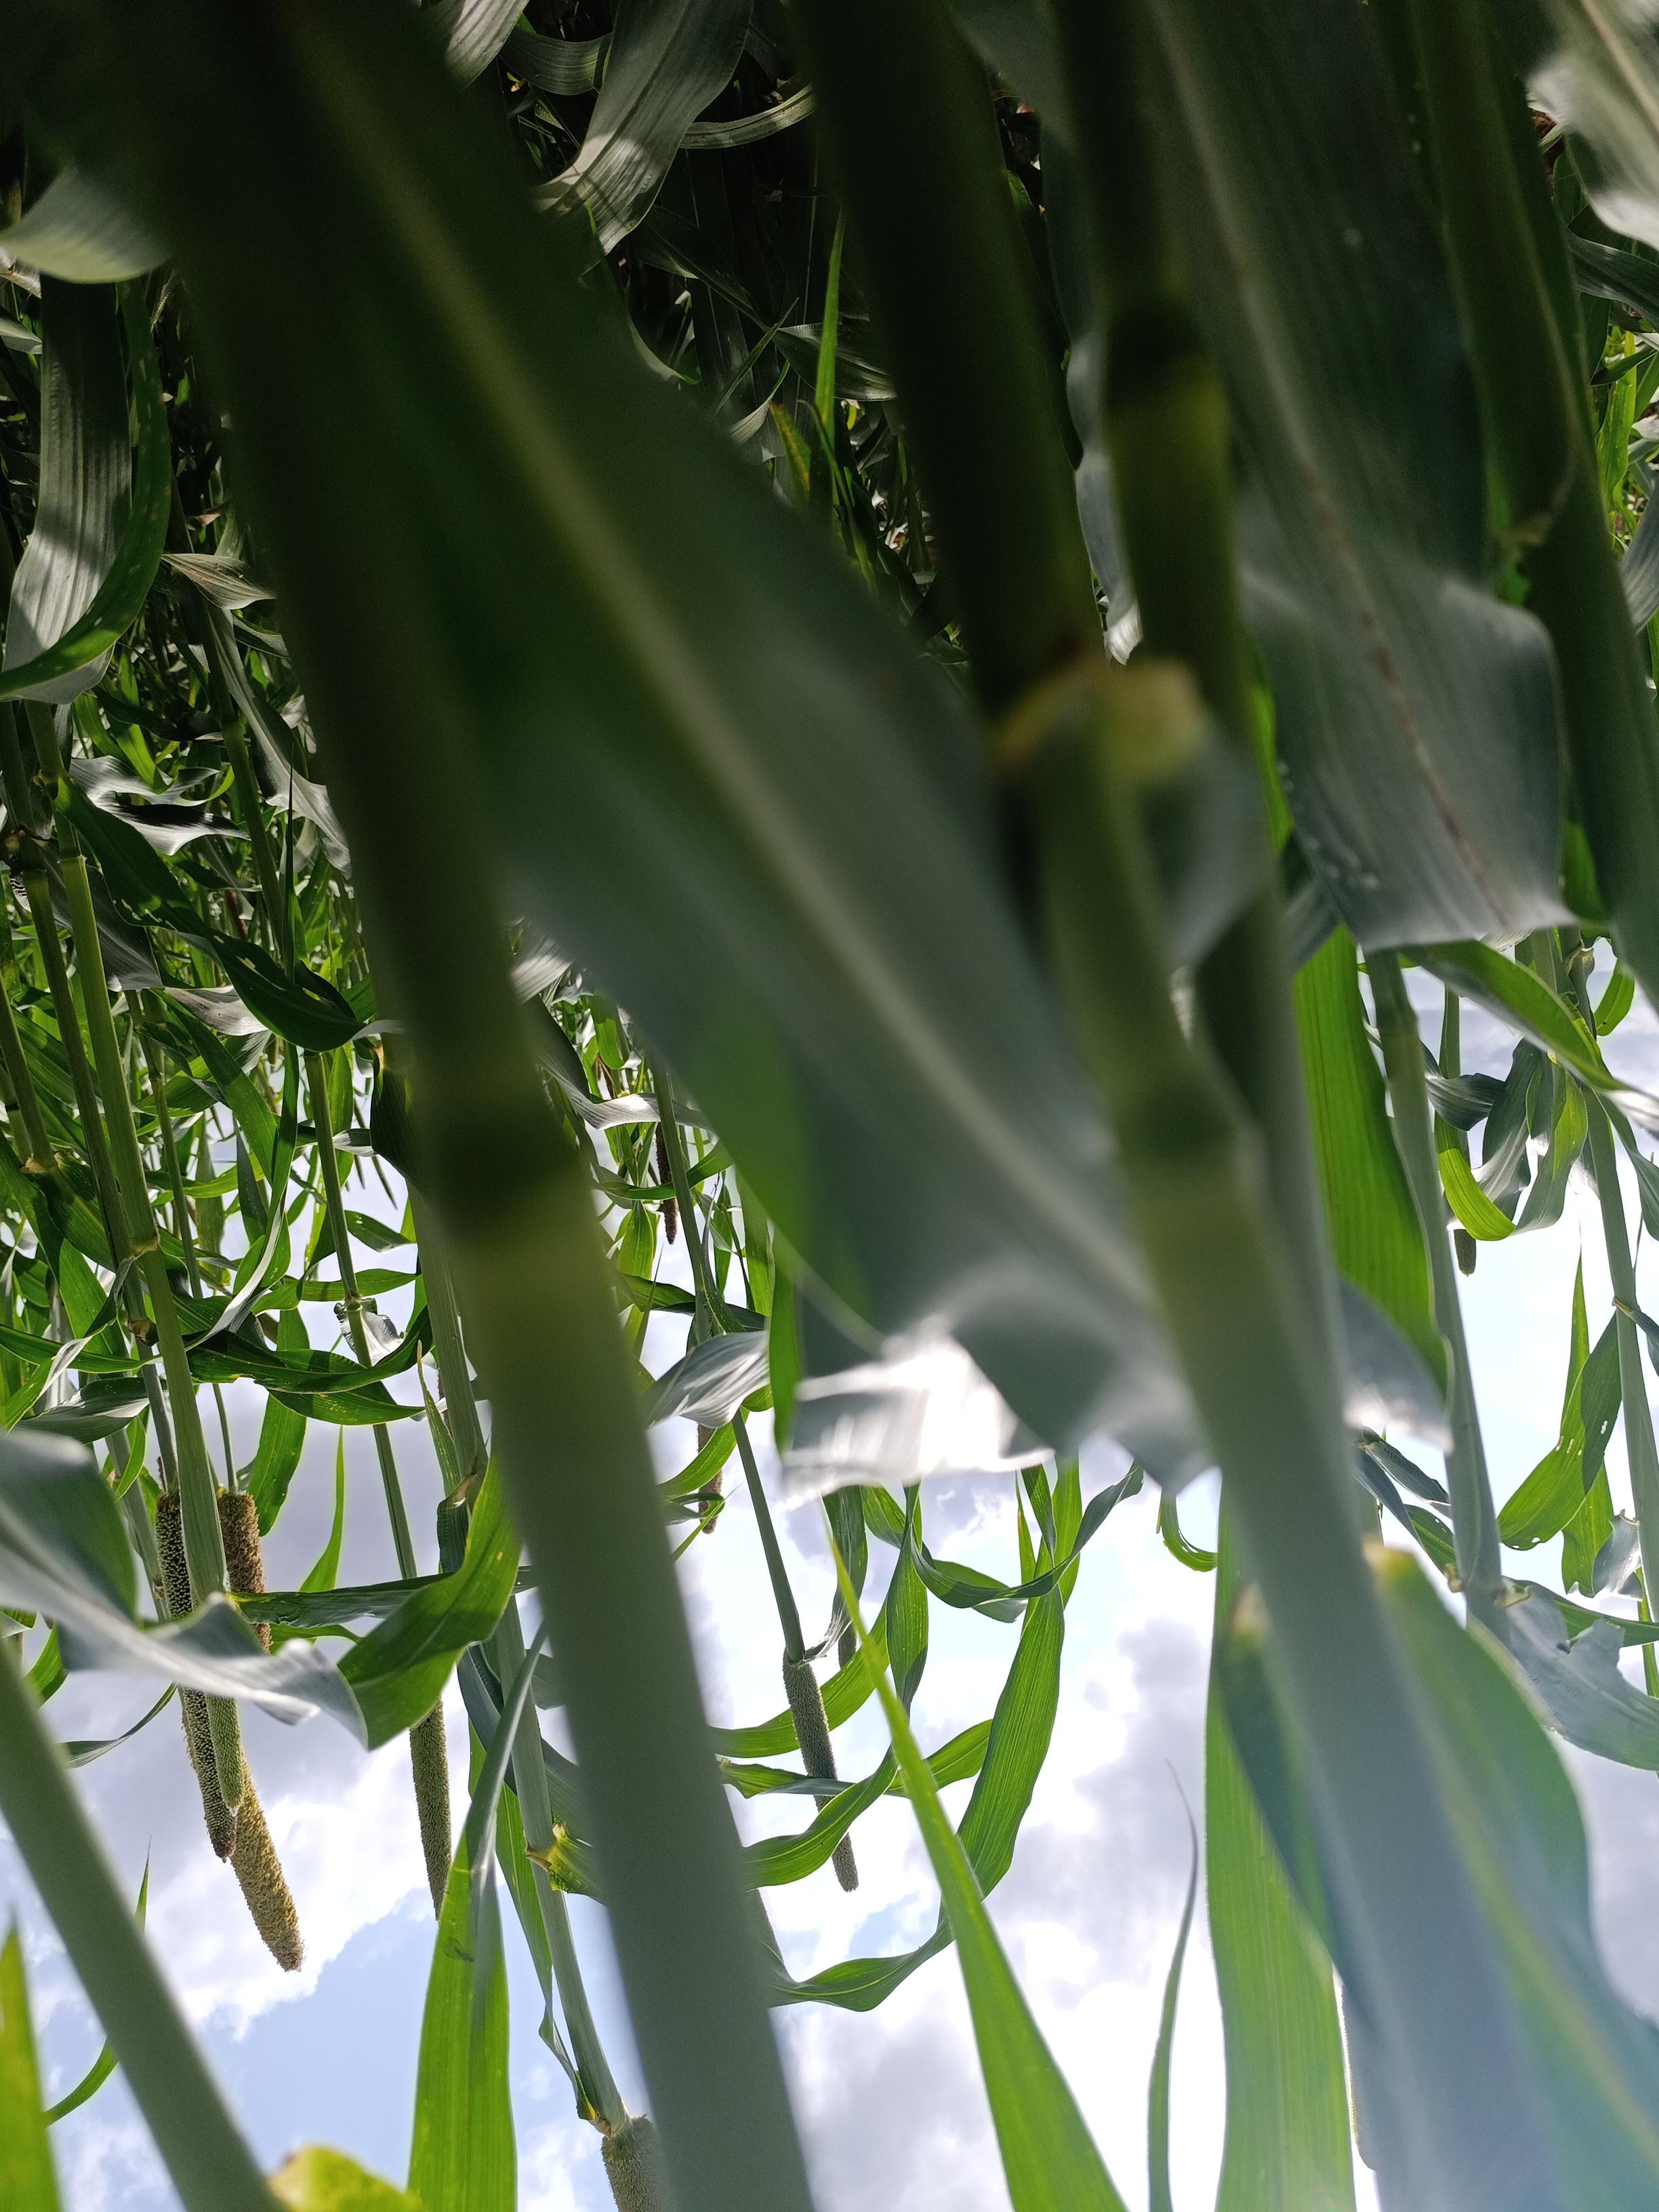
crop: pearl millet
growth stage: flowering
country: Kenya
